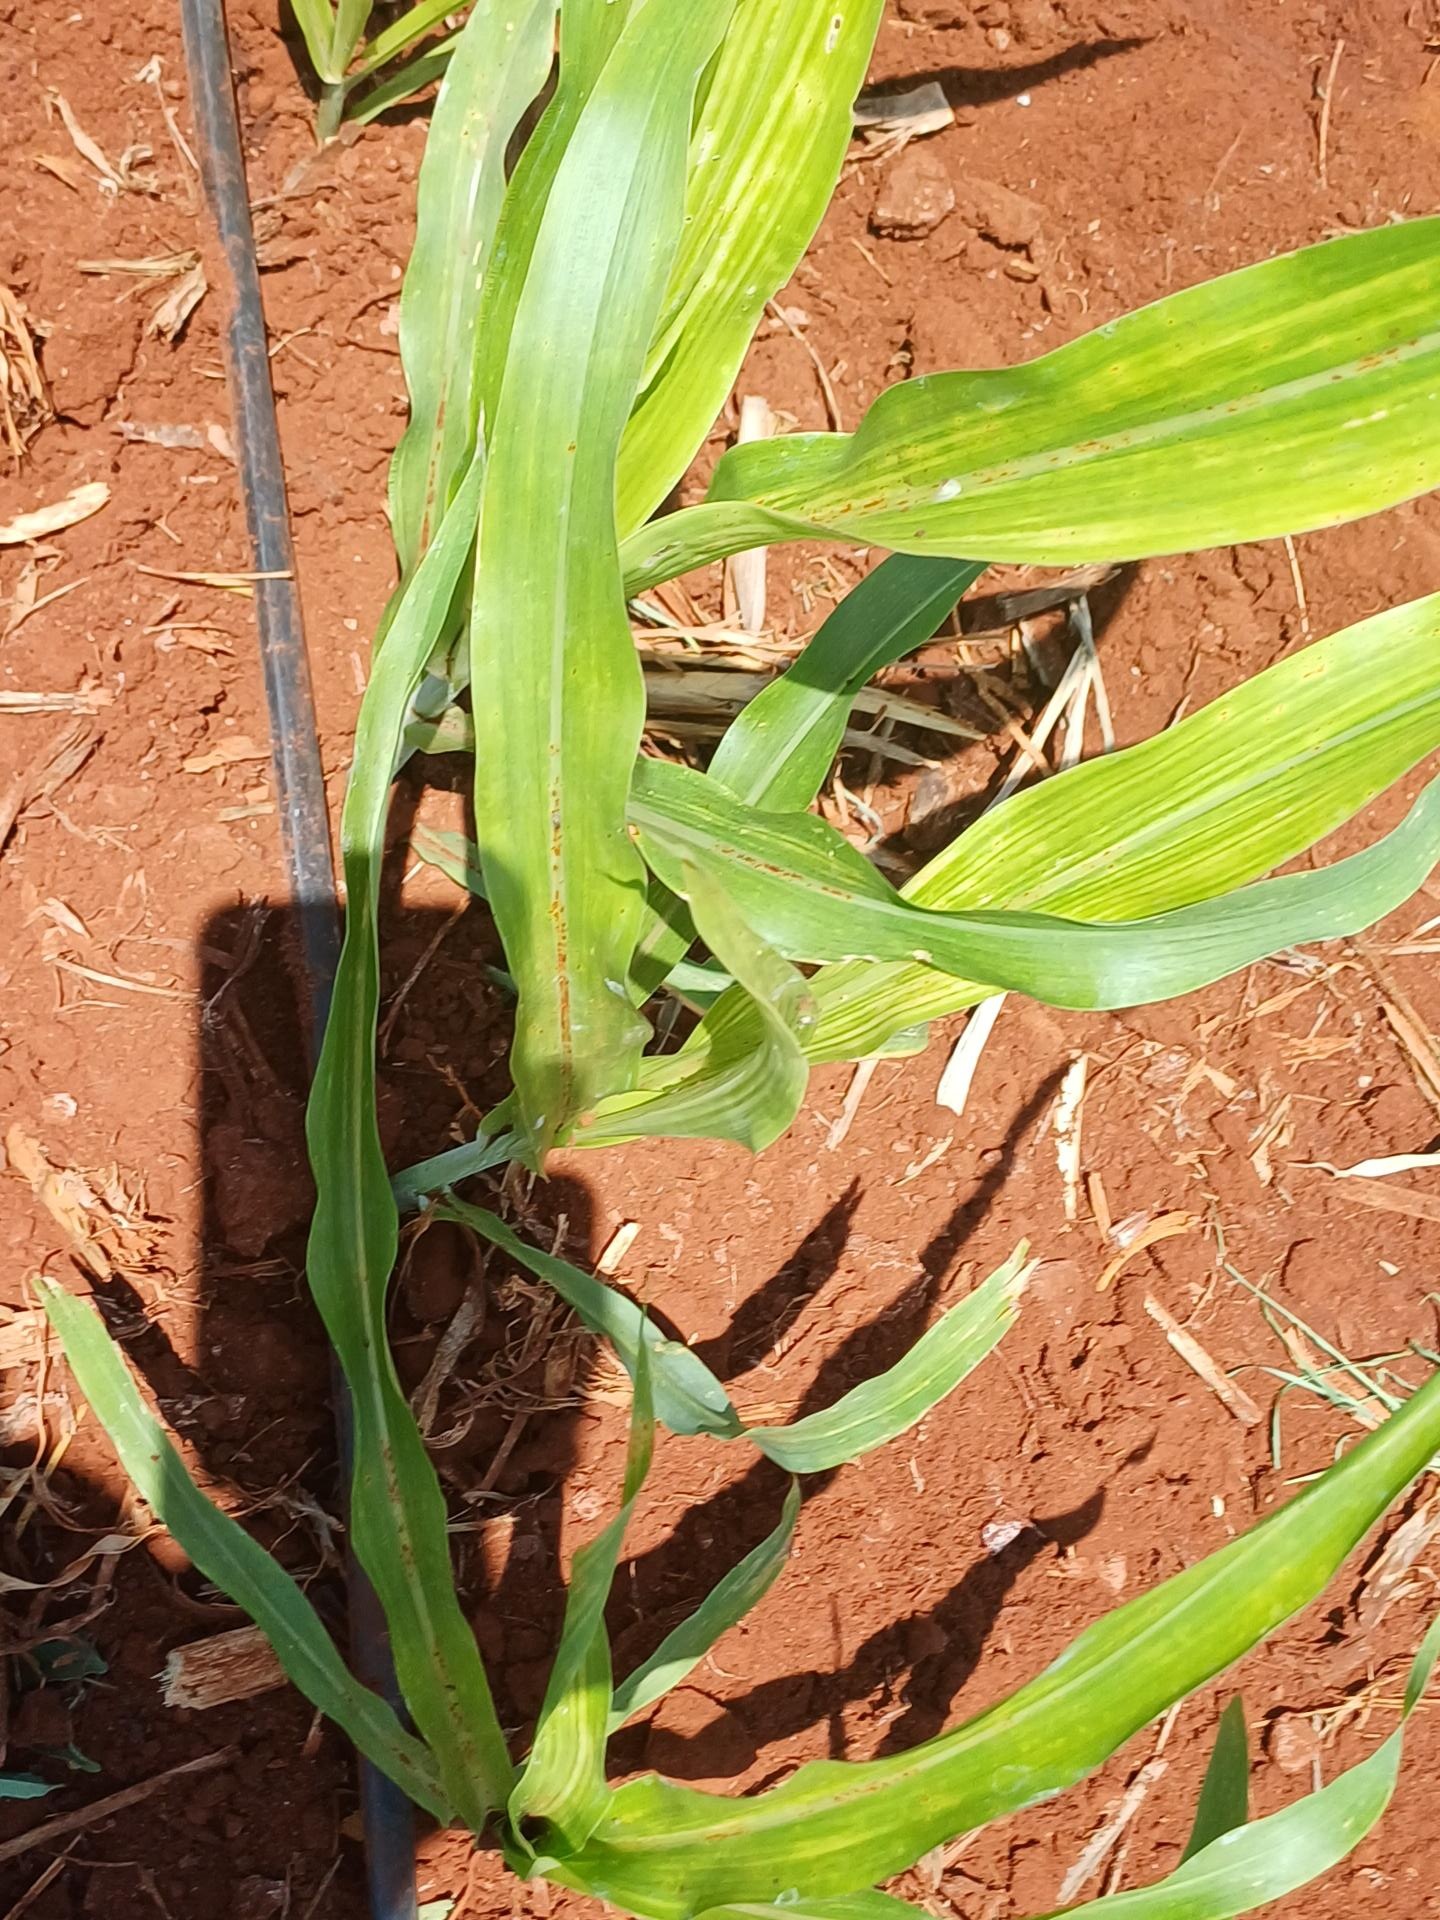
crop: sorghum
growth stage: vegetative
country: Kenya
